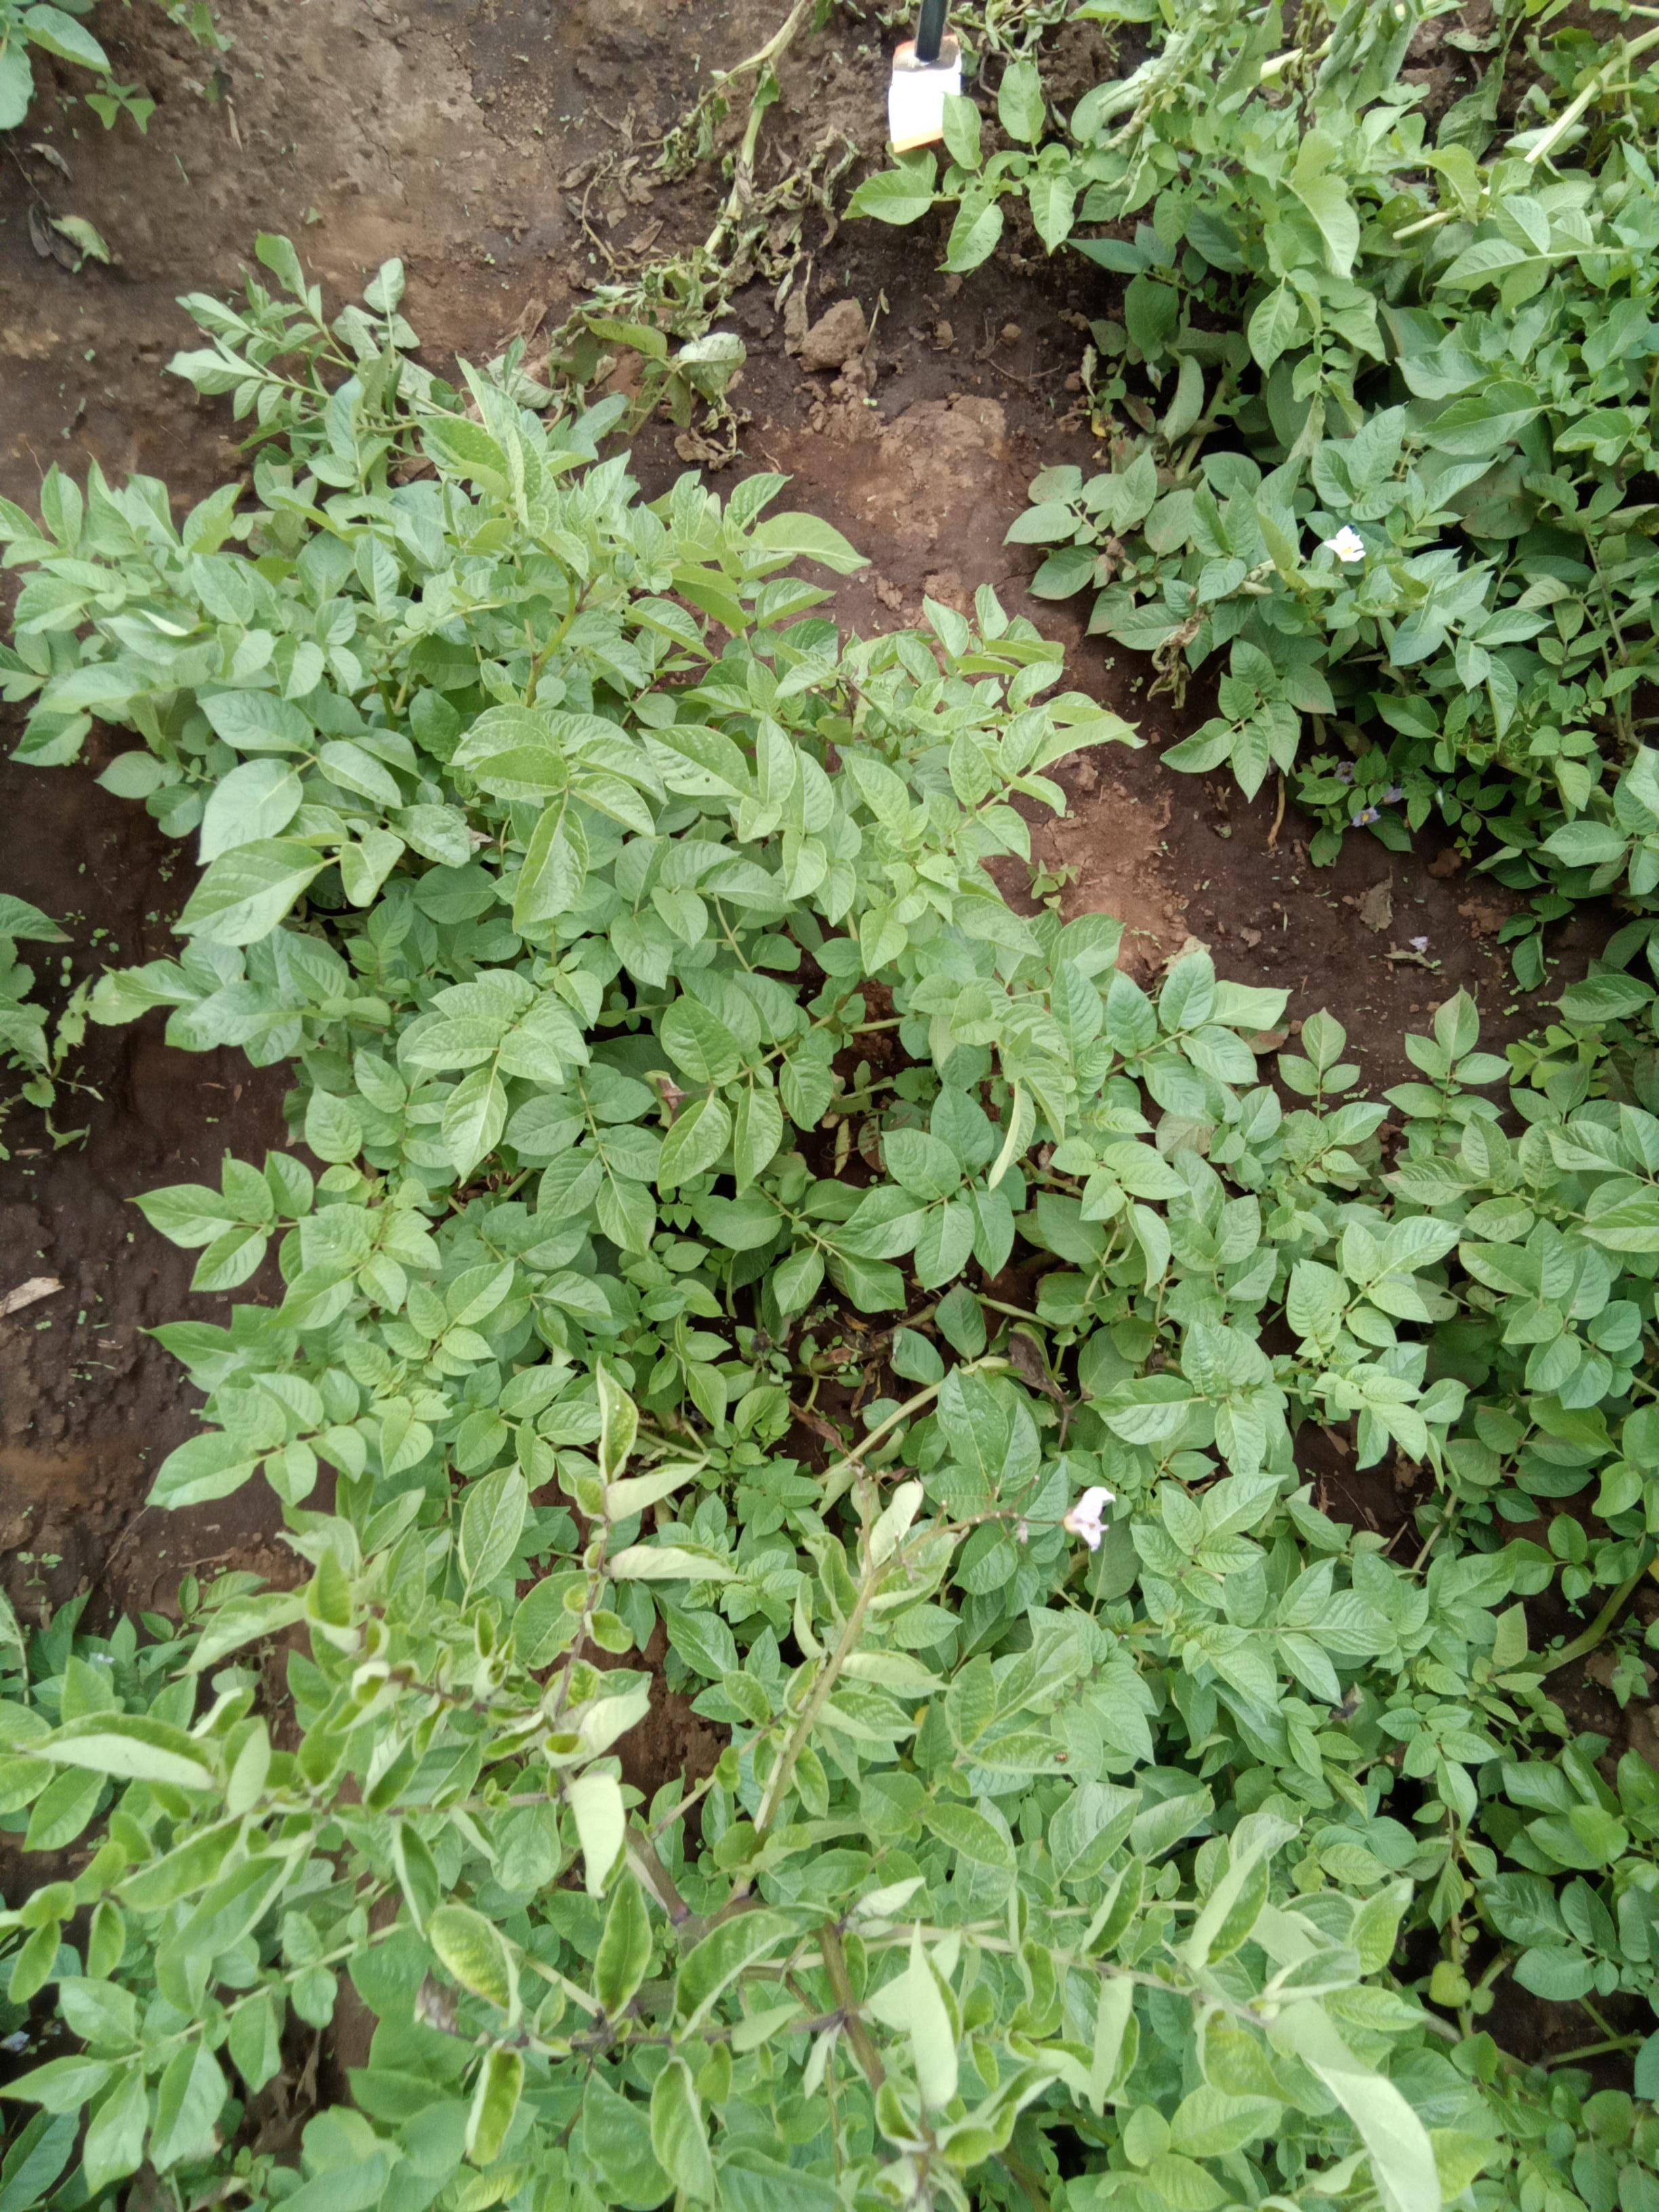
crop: potato
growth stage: flowering
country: Kenya
